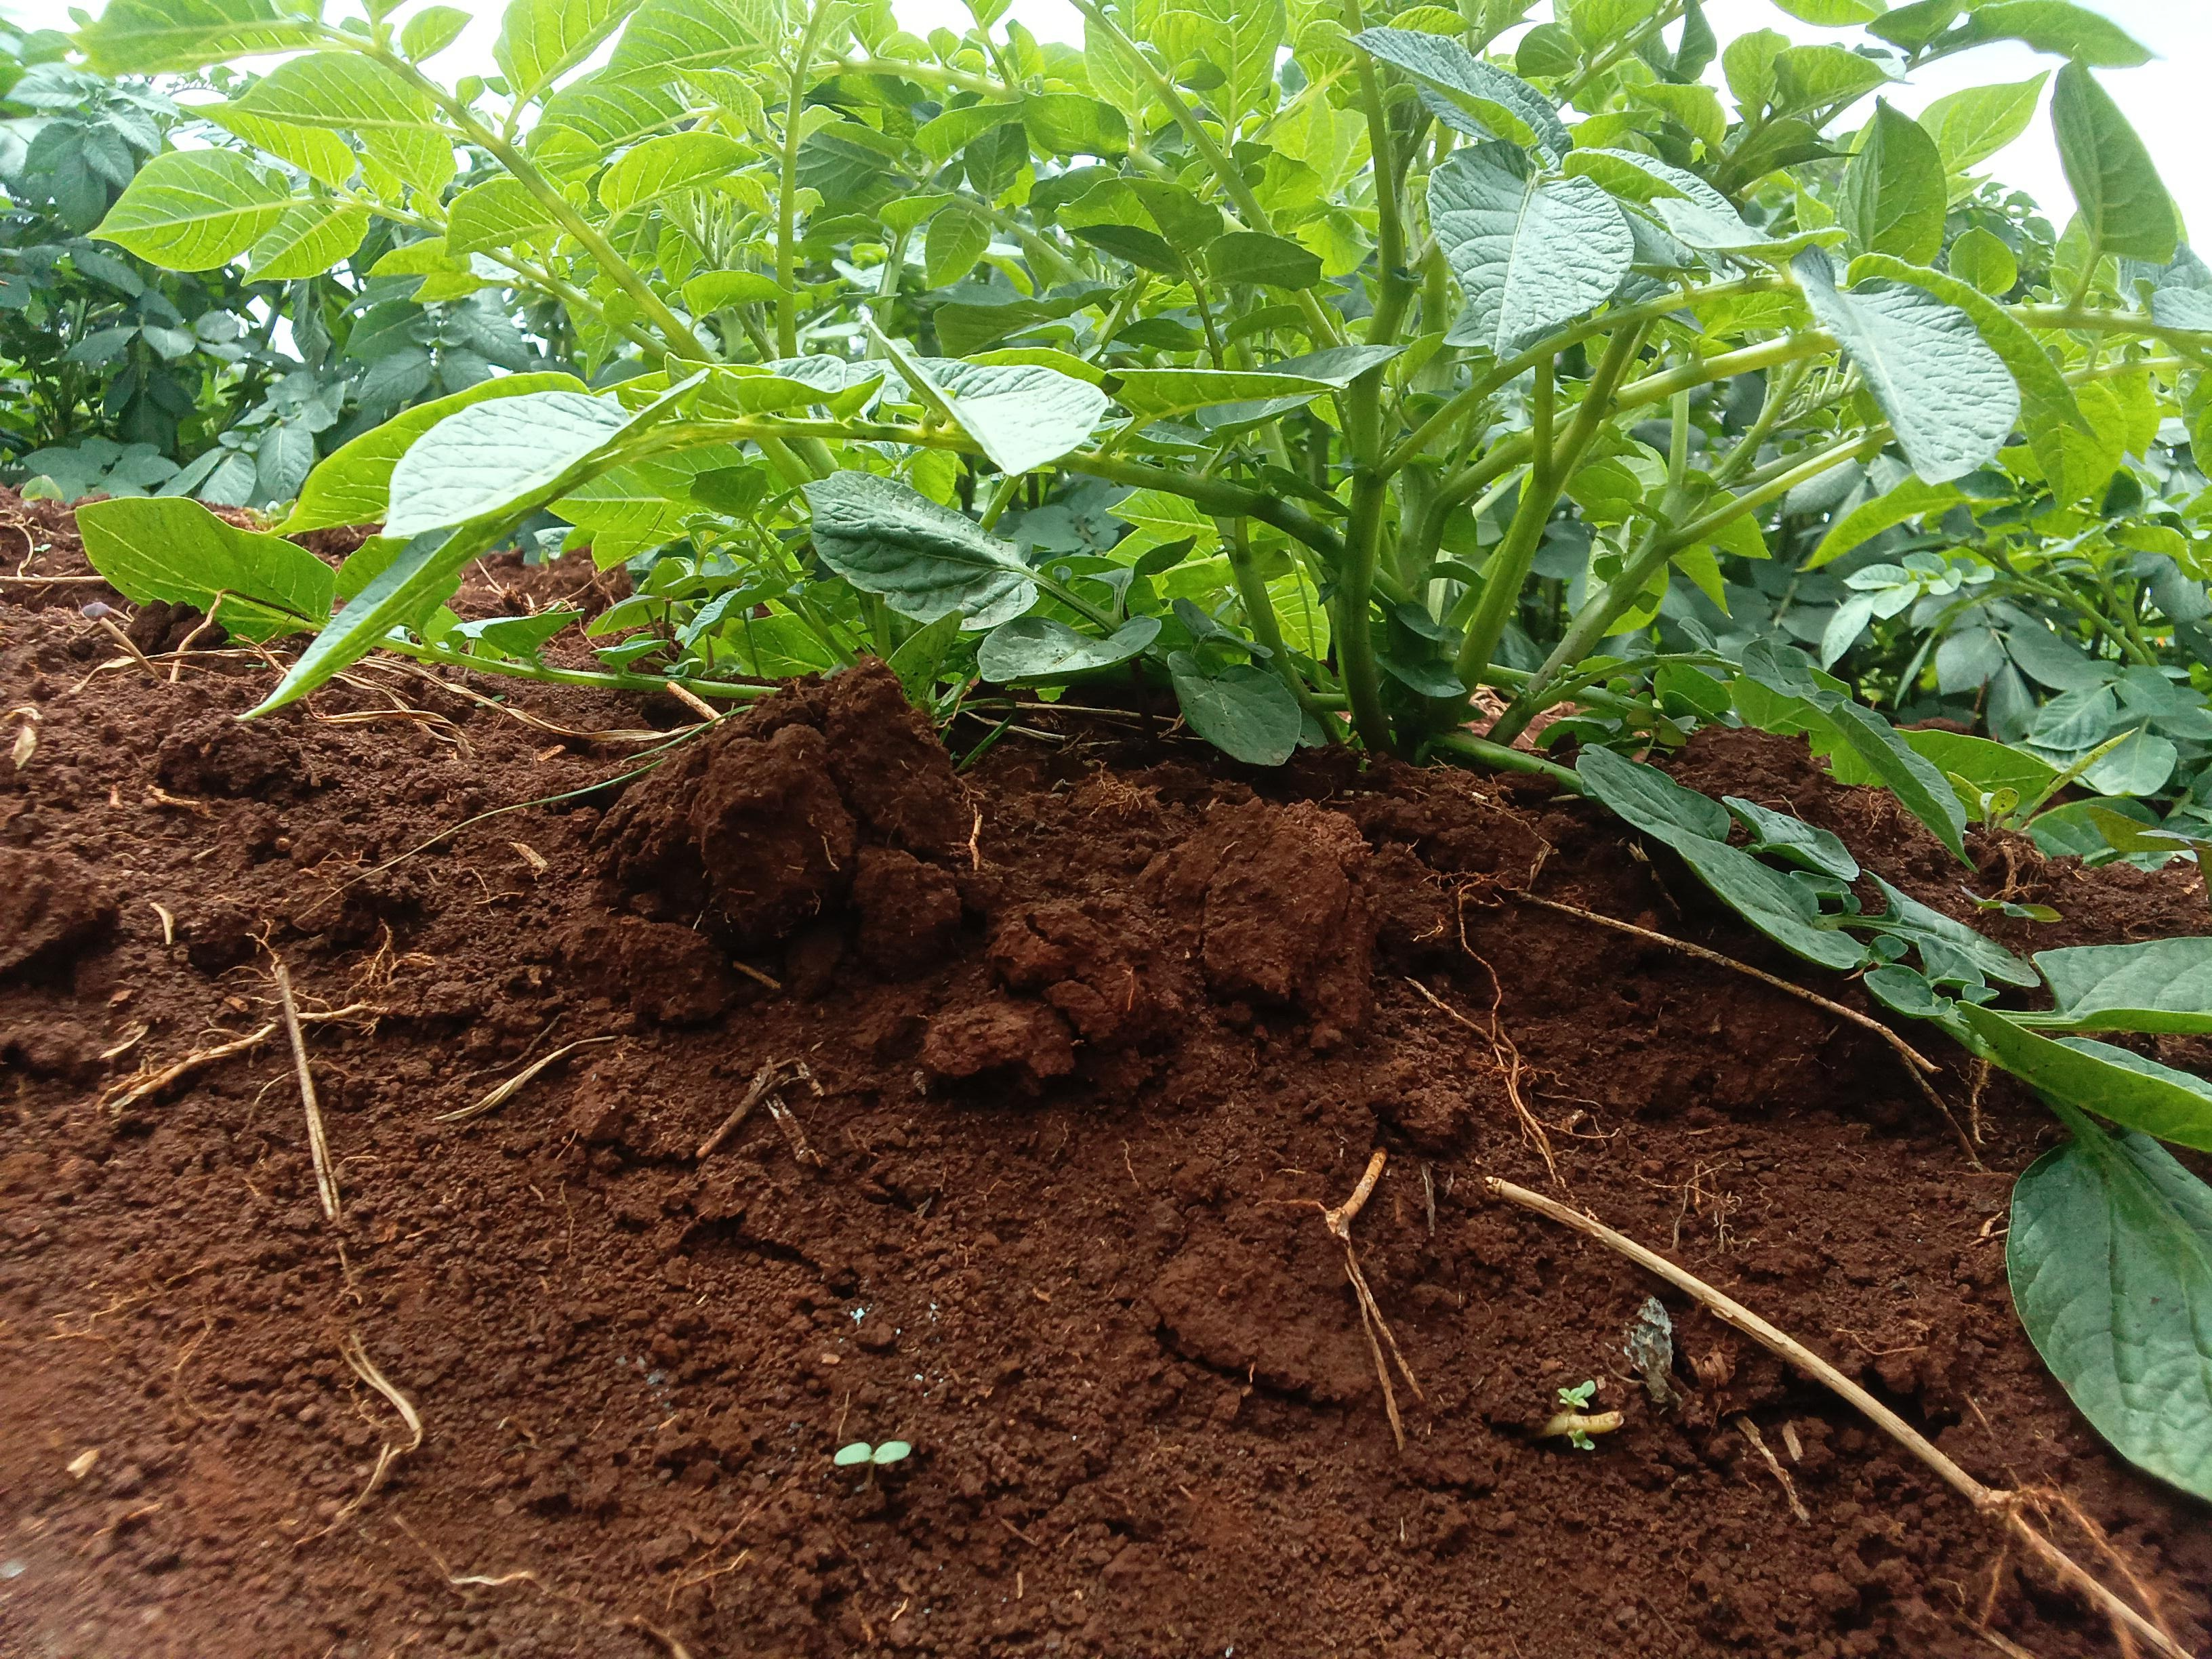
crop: potato
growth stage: vegetative
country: Kenya
